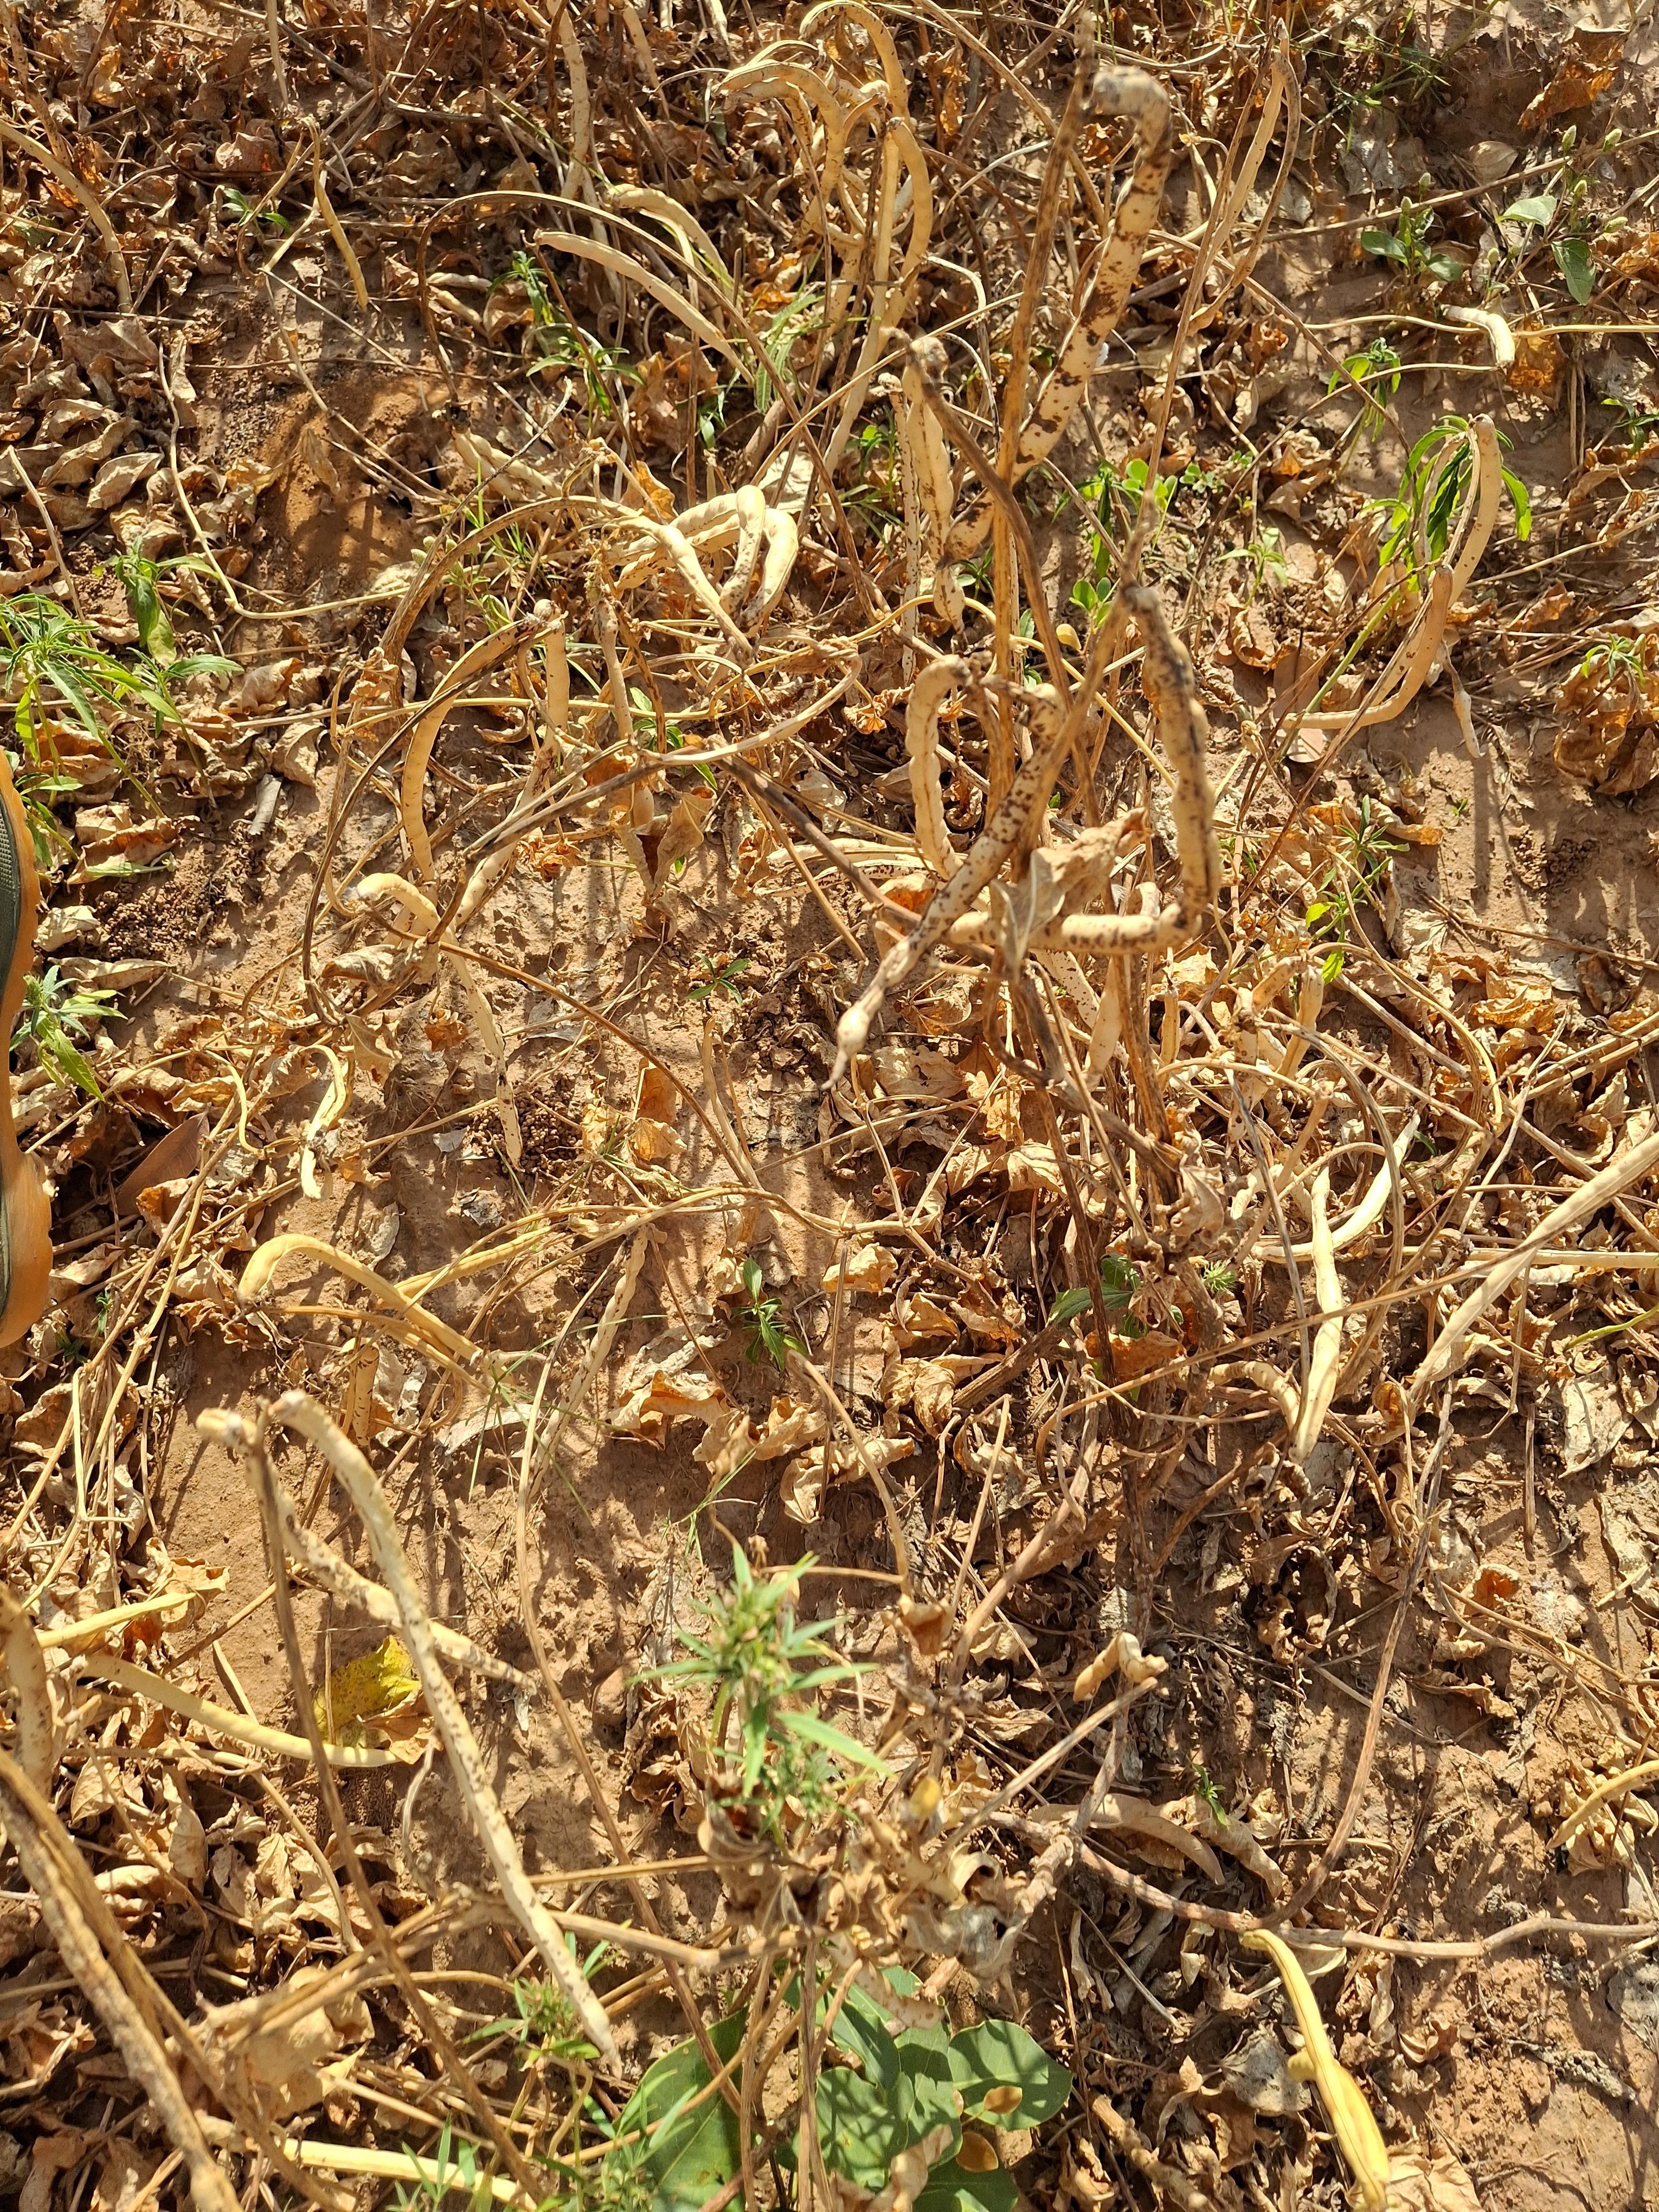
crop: cowpea
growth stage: maturity
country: Nigeria
